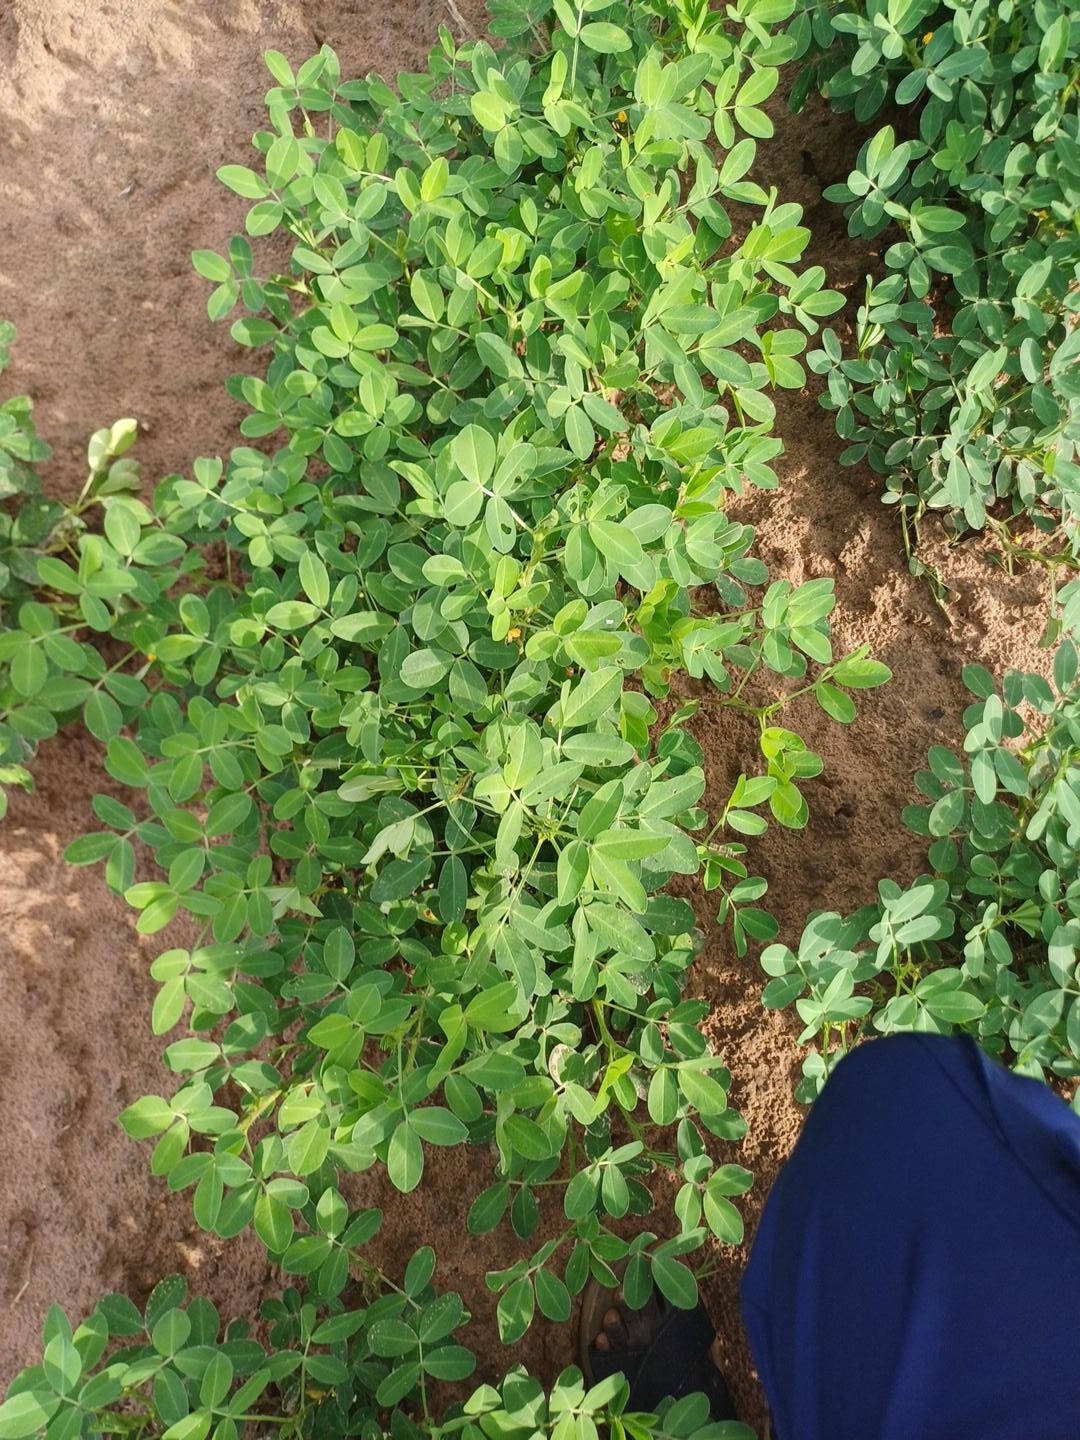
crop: groundnut
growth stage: flowering
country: Senegal
